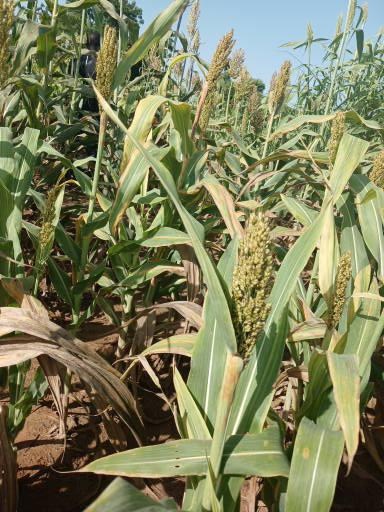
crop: sorghum
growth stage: filling grain
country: Senegal
